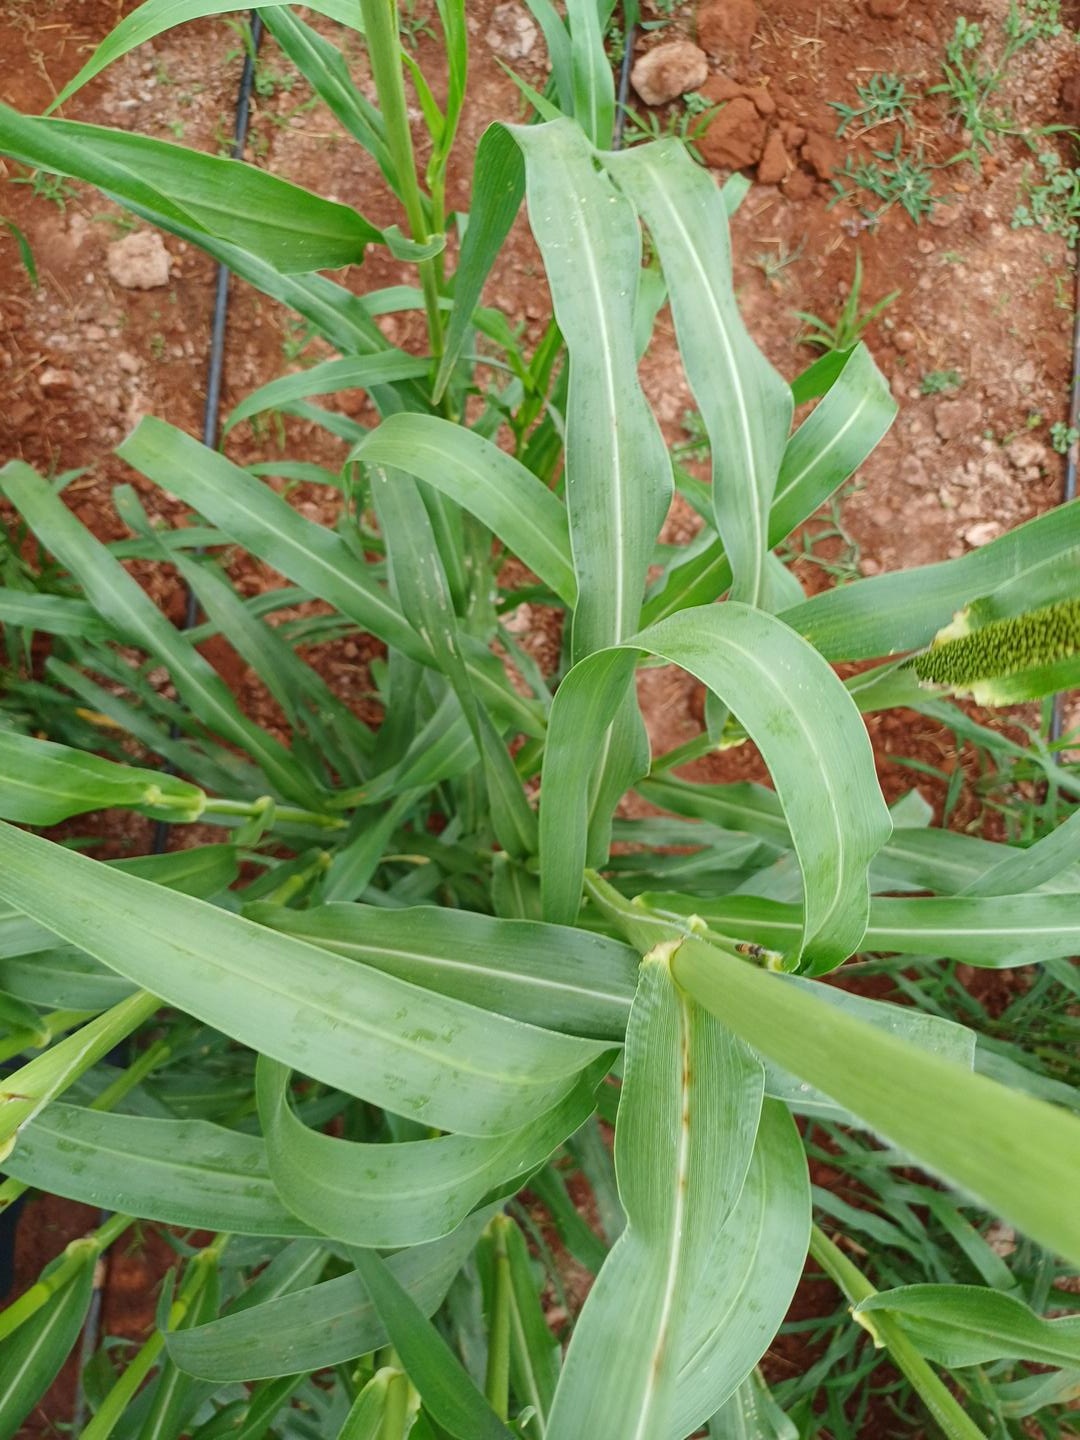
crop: pearl millet
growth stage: flowering
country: Kenya
